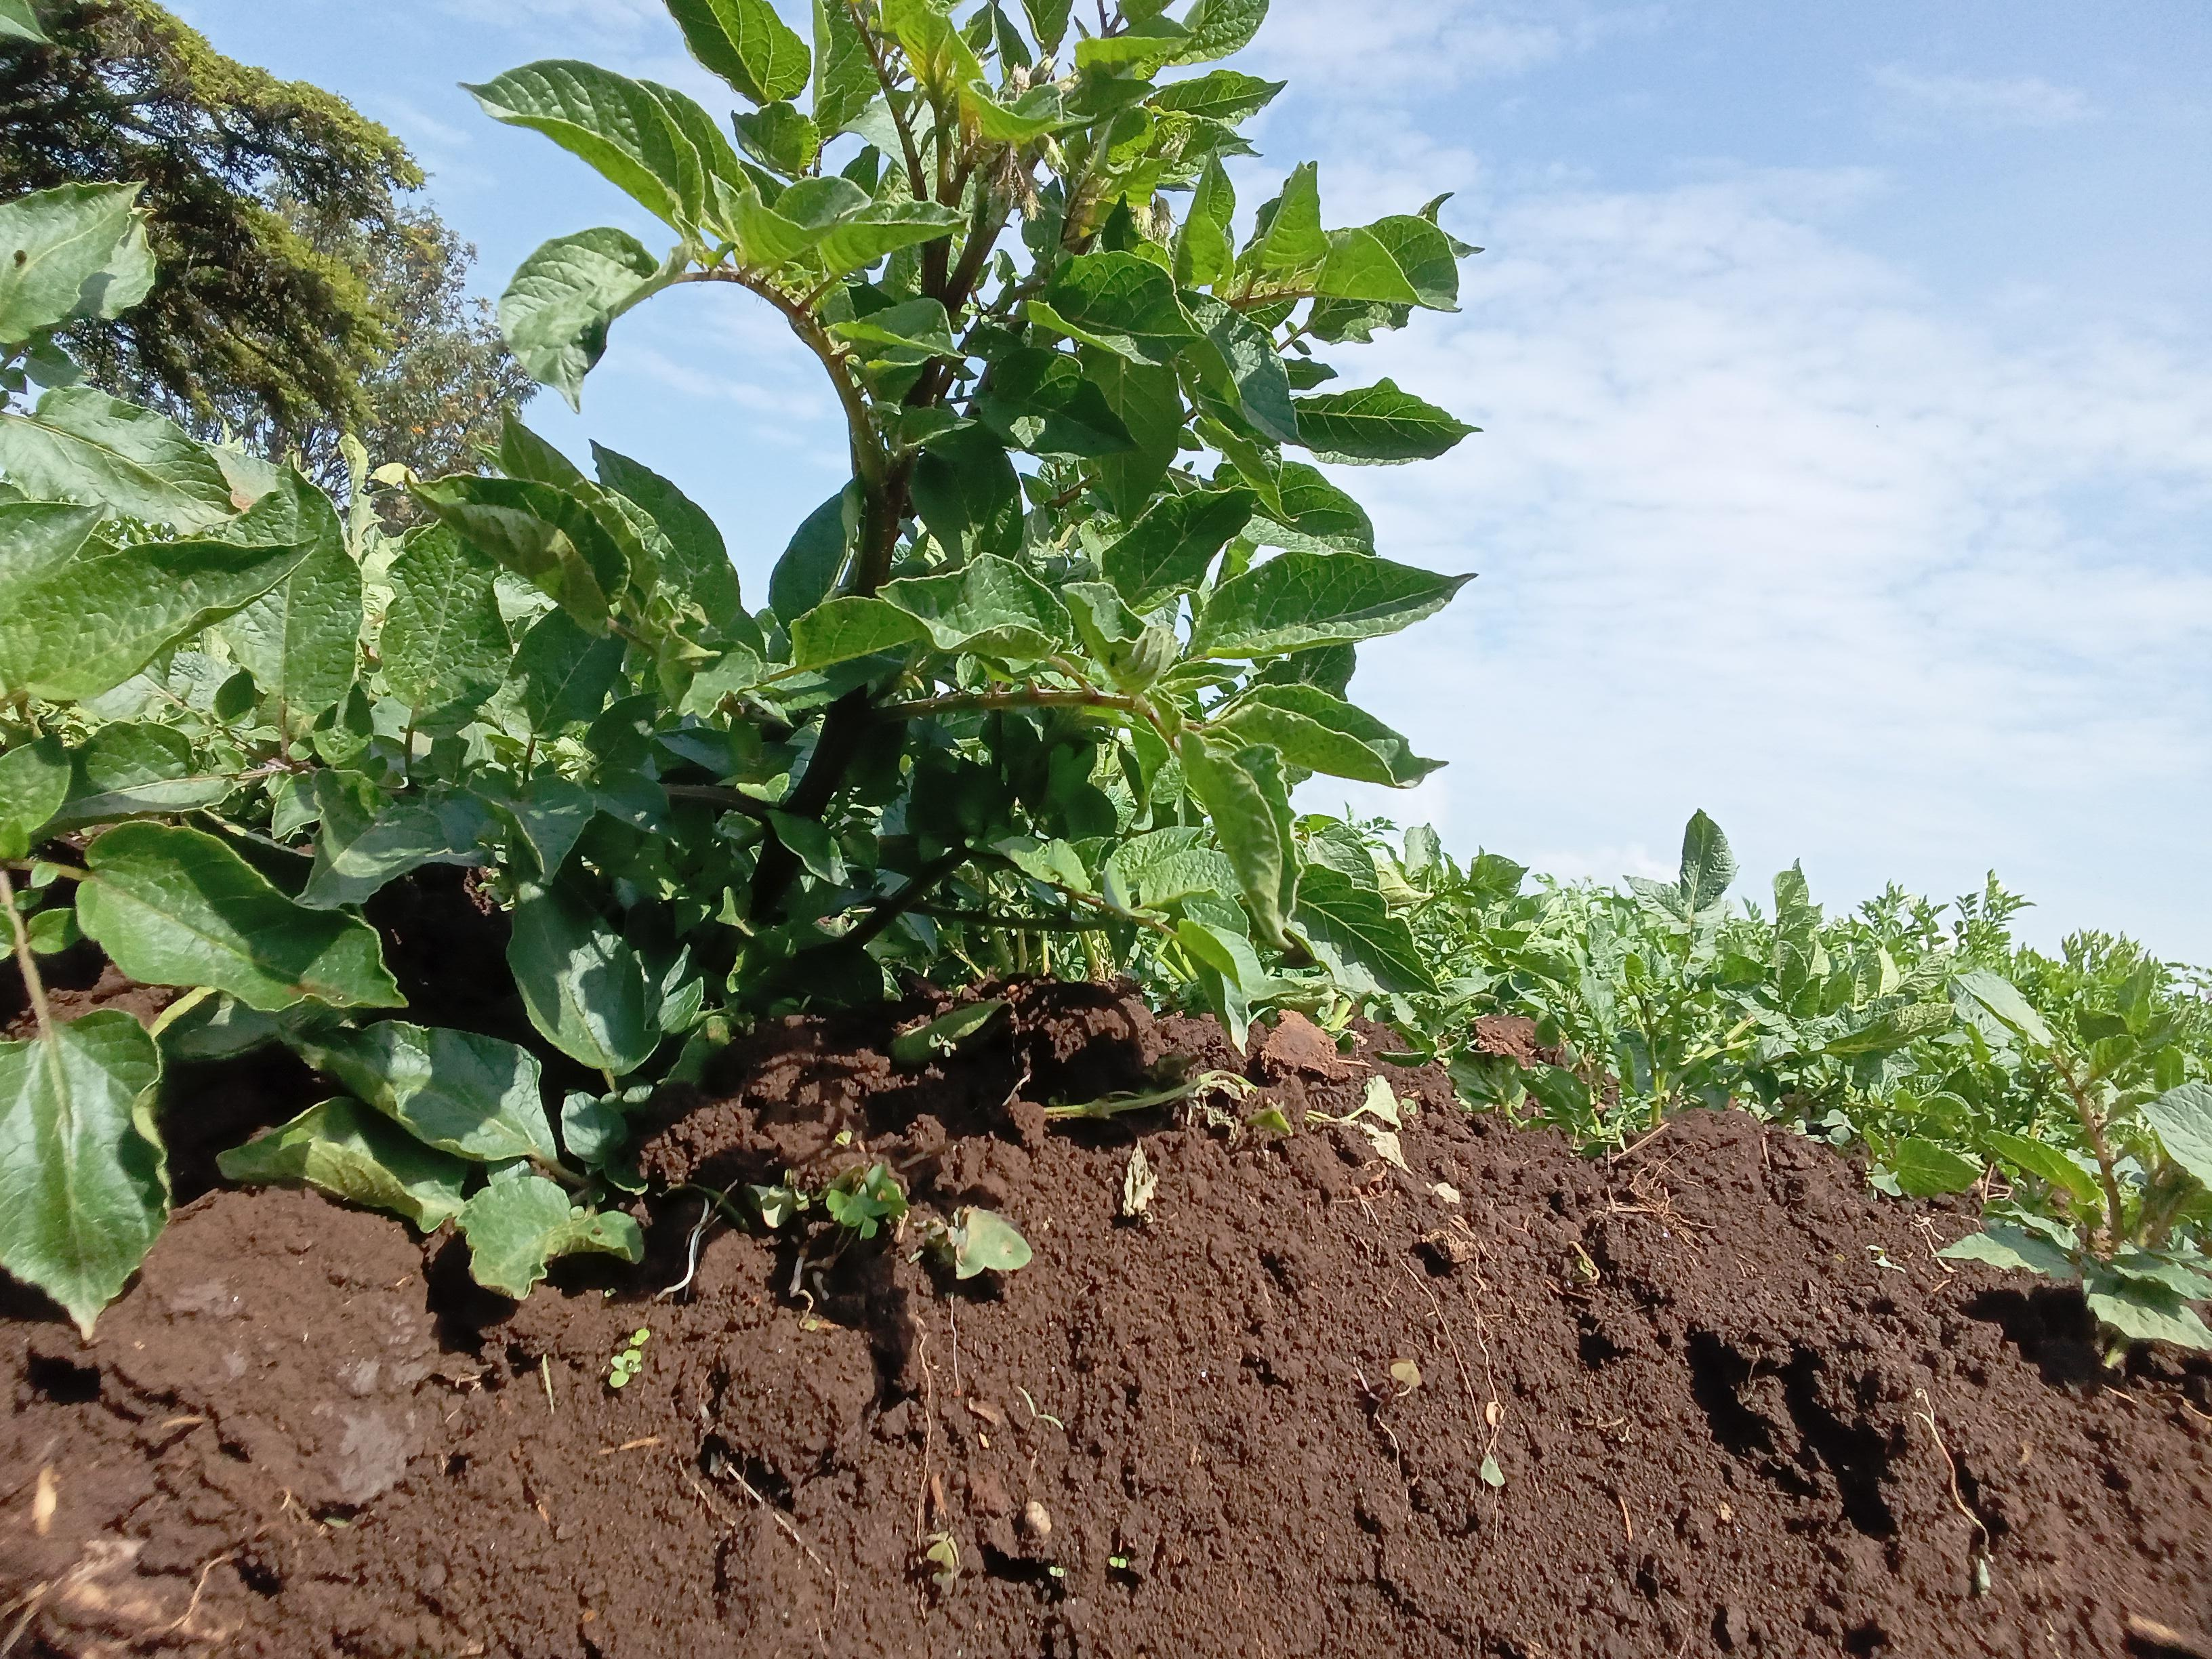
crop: potato
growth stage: vegetative
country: Kenya
